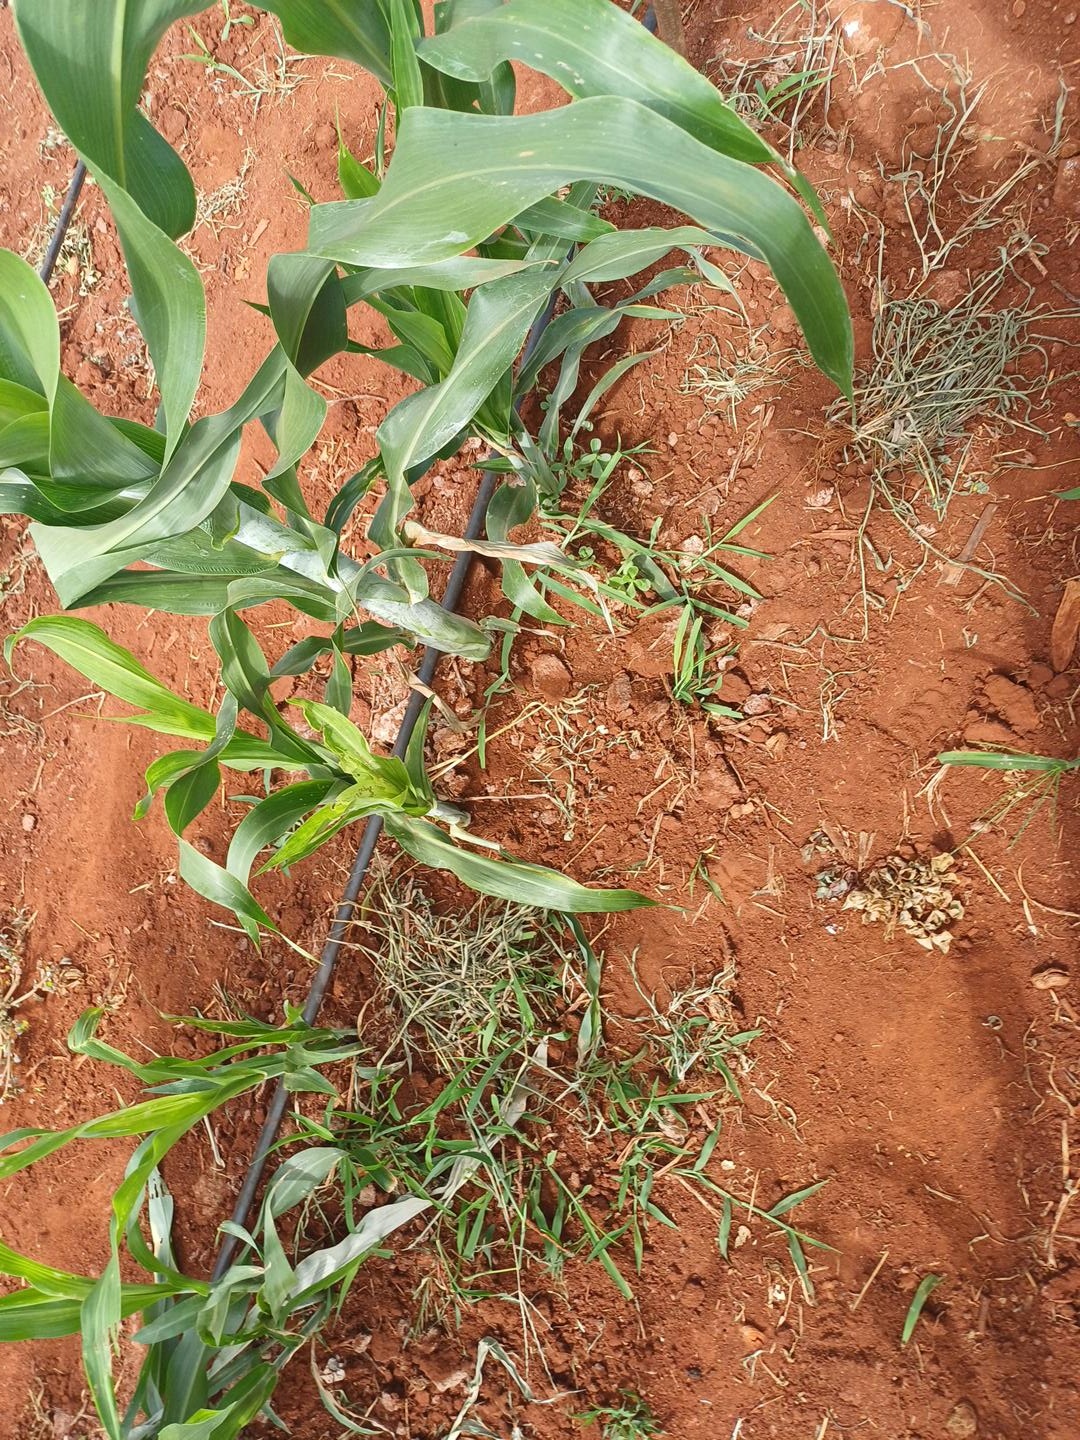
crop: sorghum
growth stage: vegetative
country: Kenya
